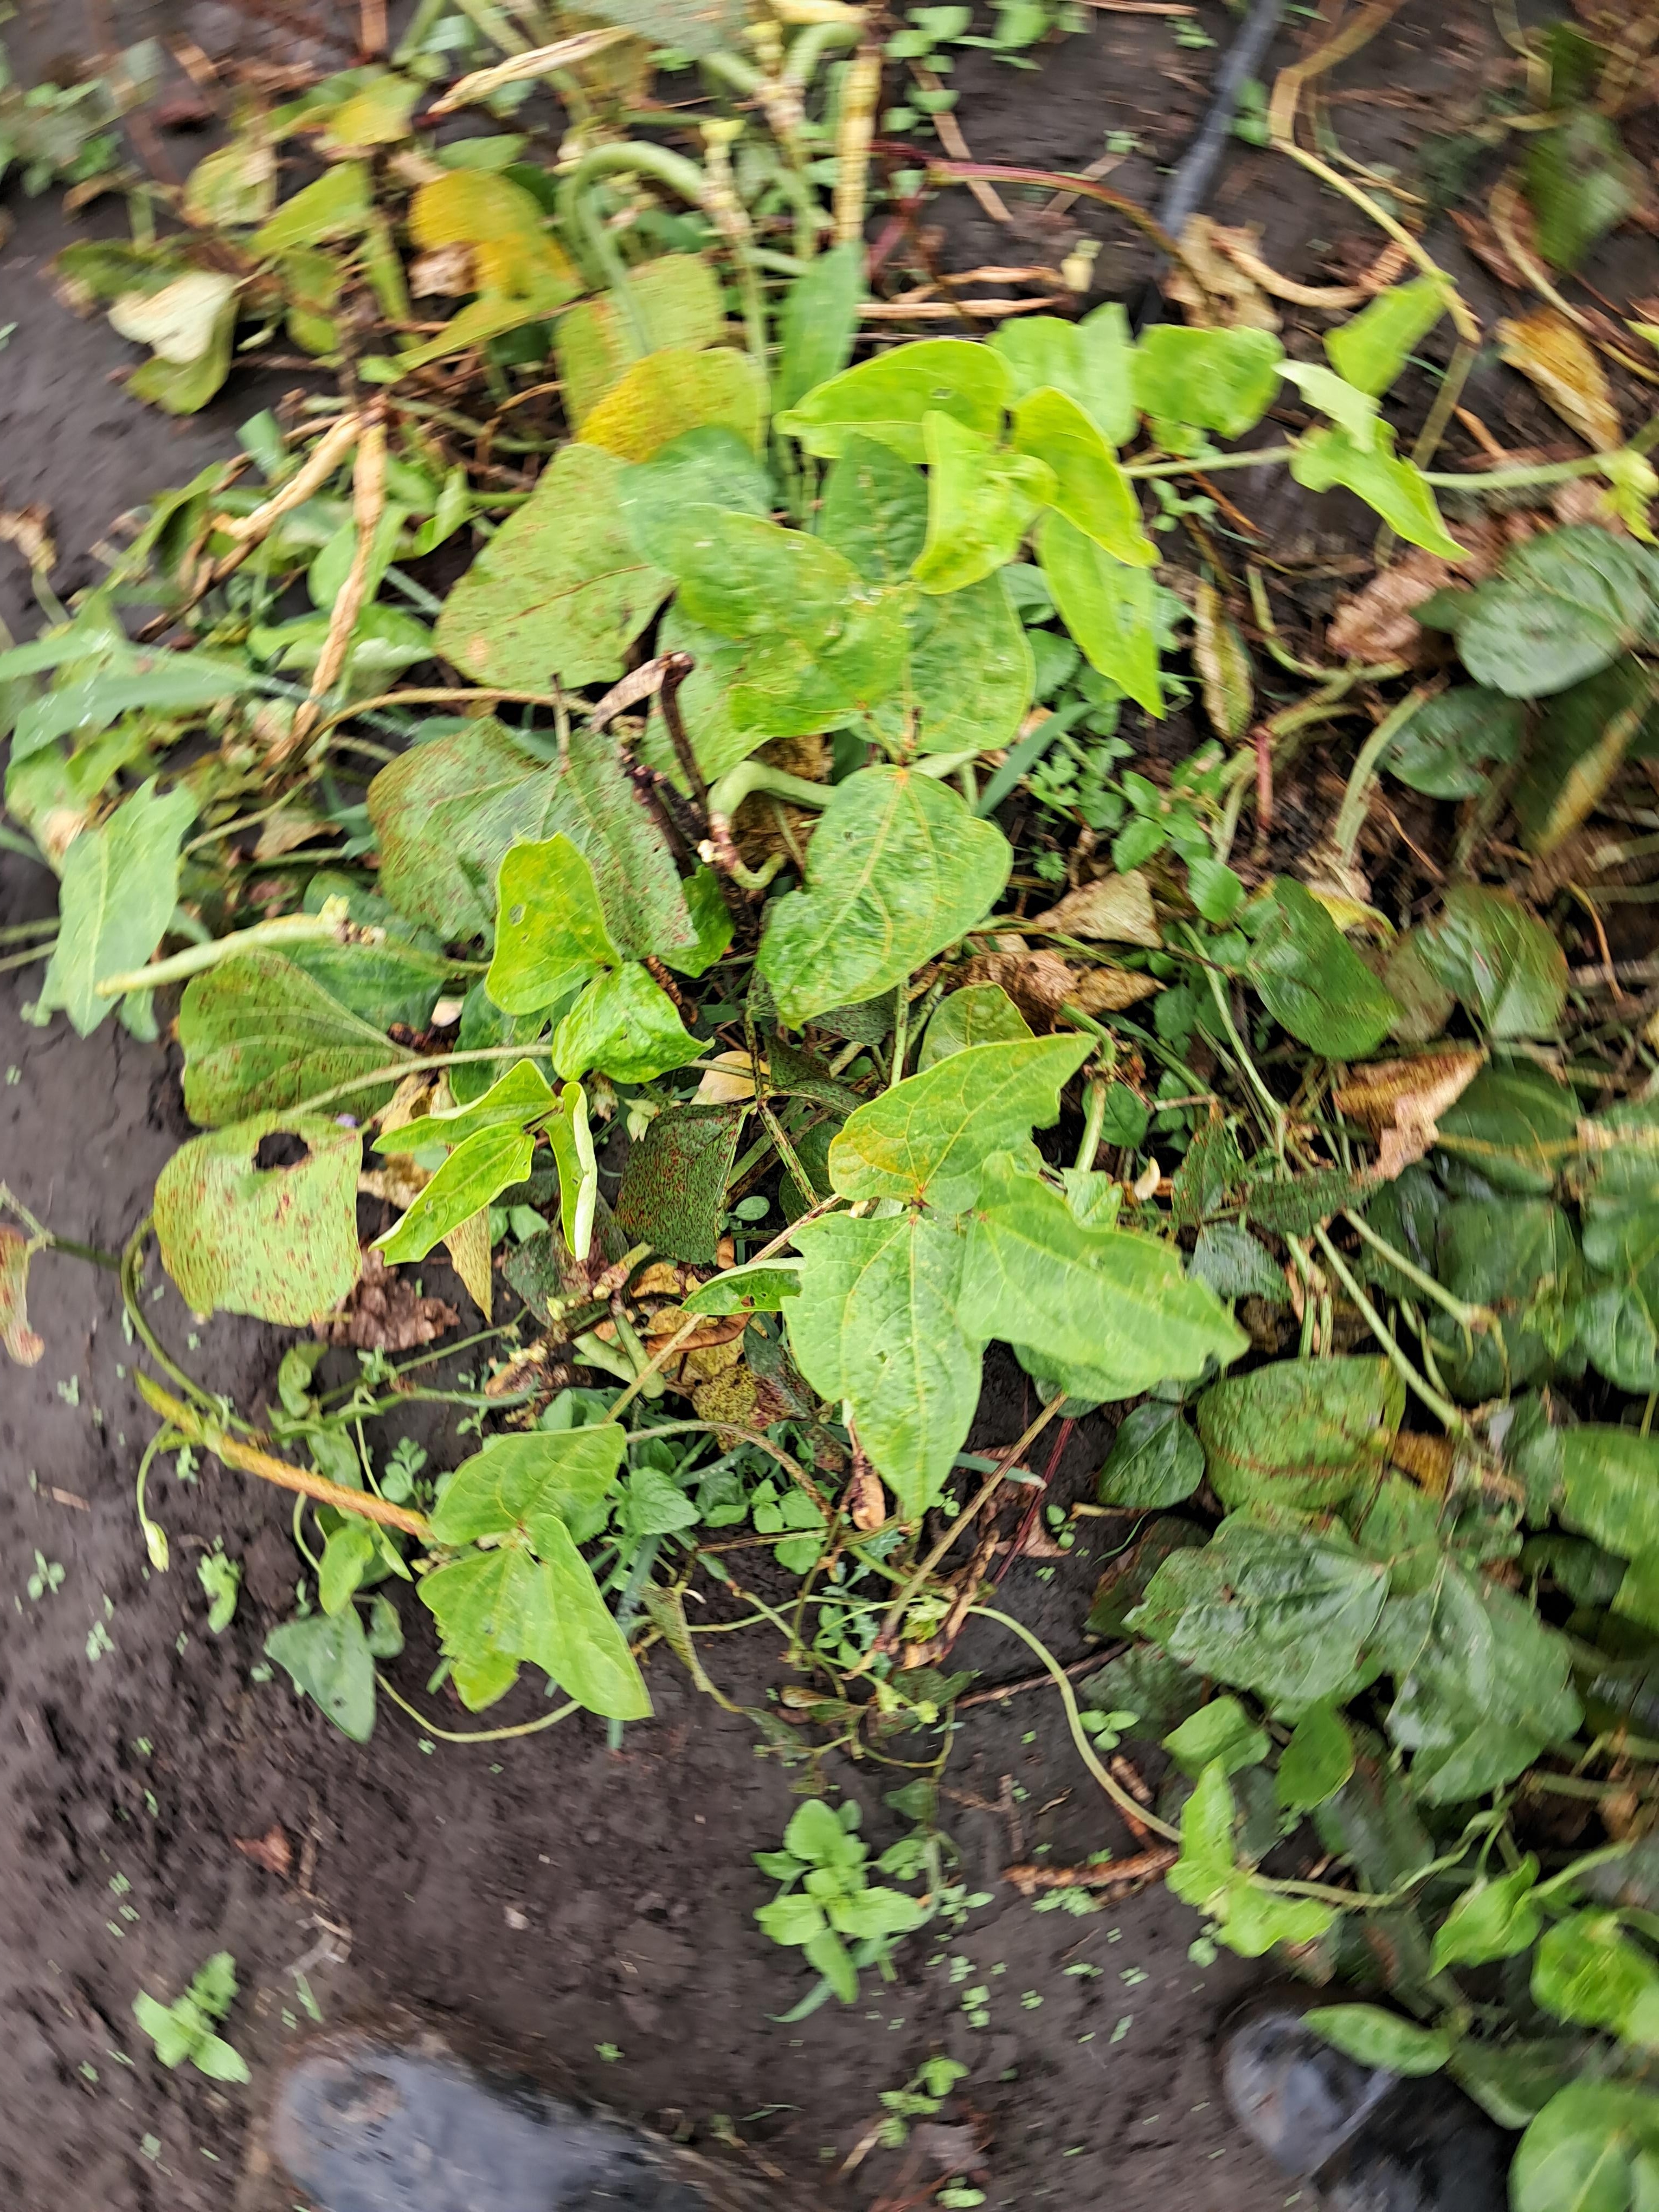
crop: cowpea
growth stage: development pod
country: Tanzania
